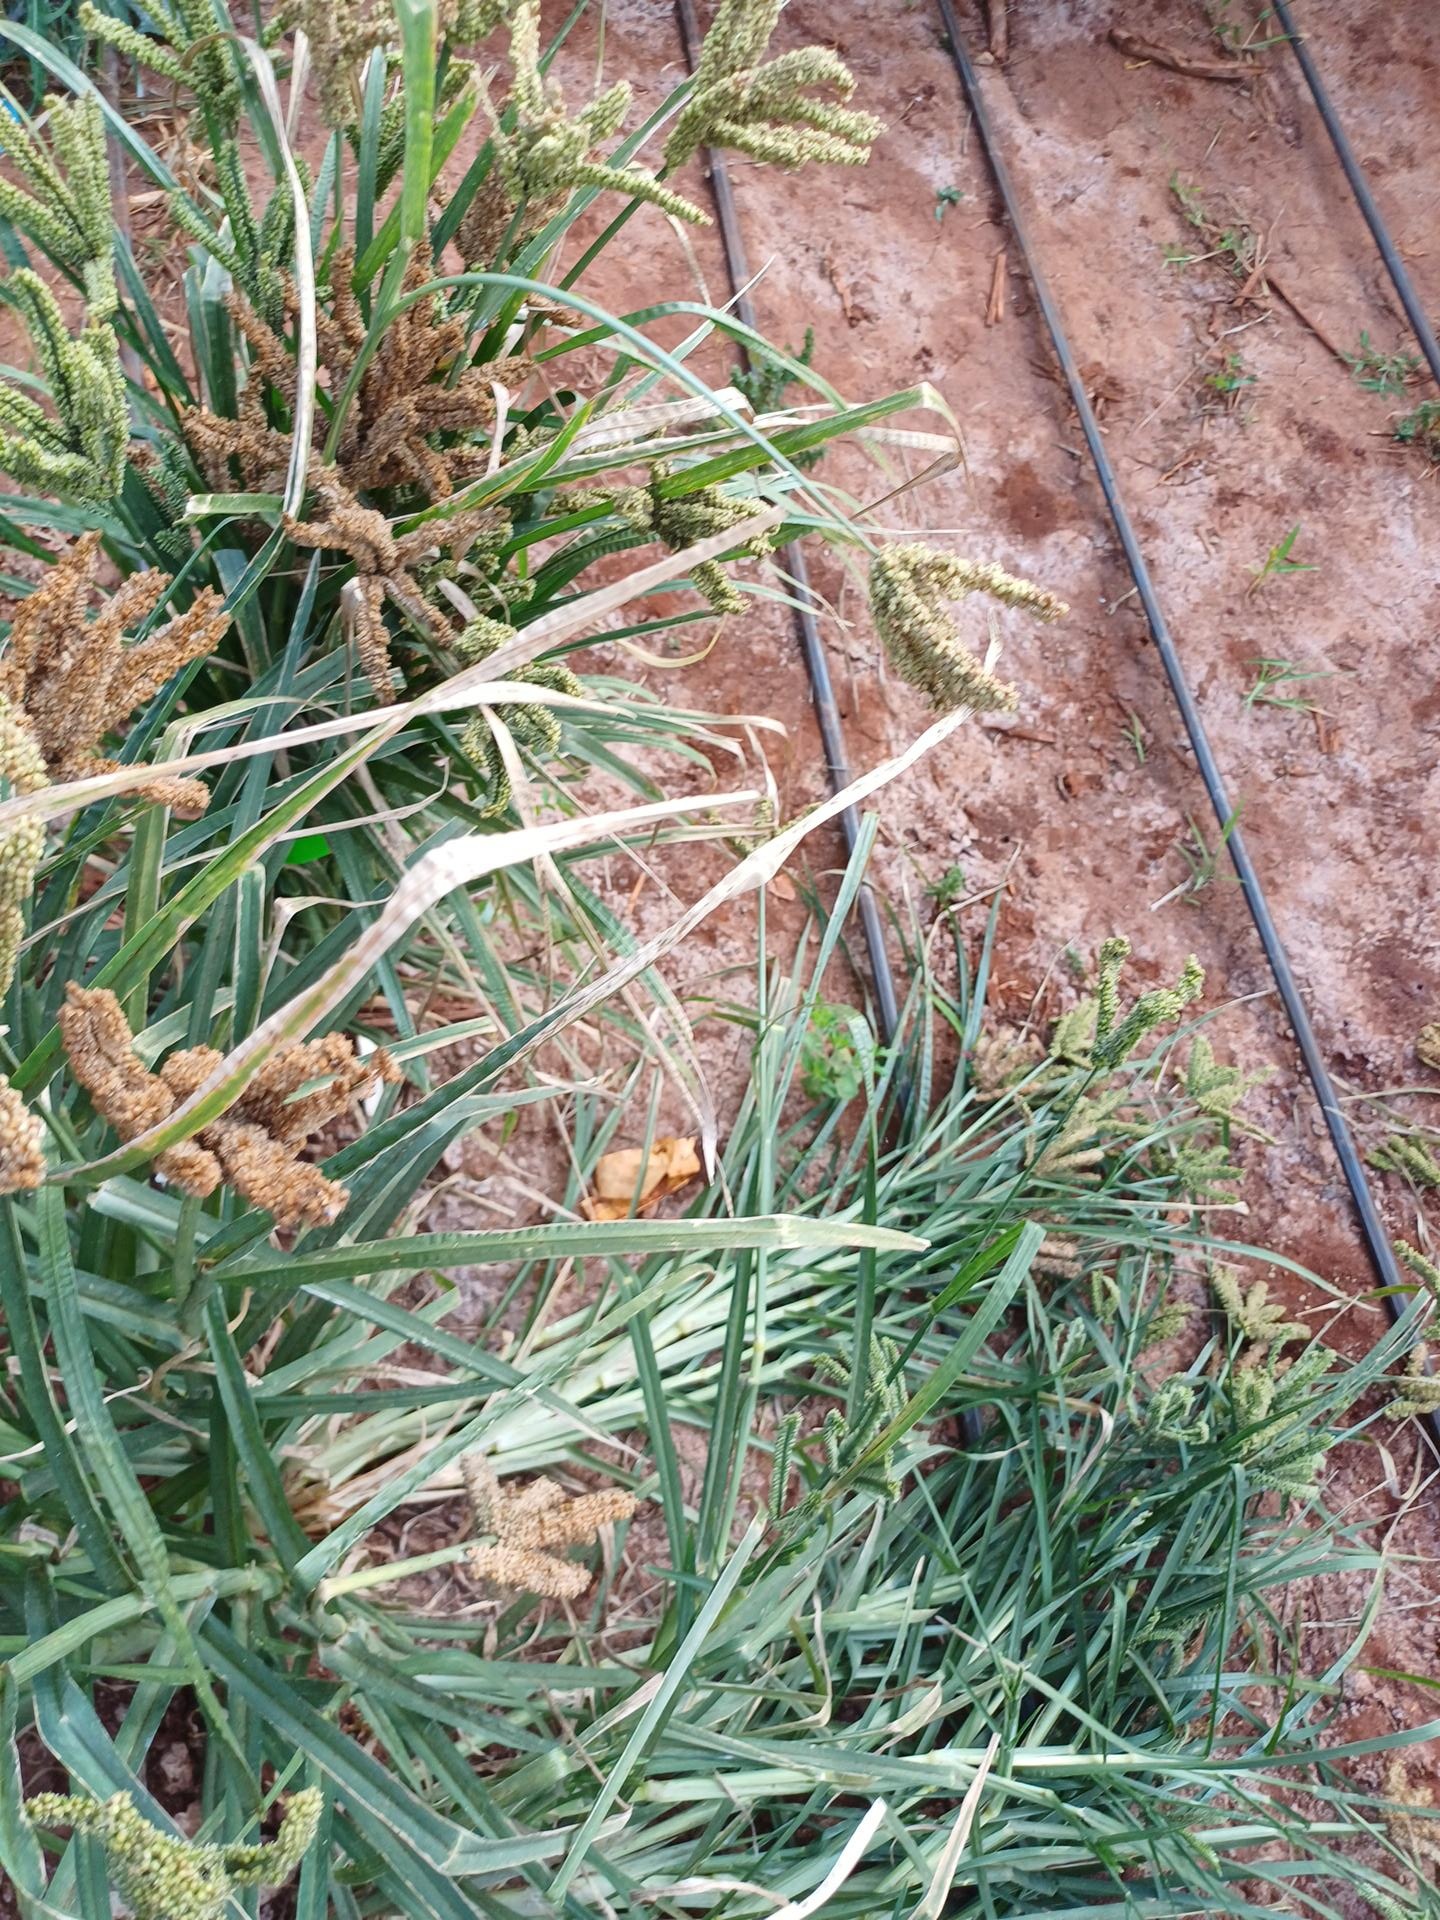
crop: finger millet
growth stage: maturity
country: Kenya
